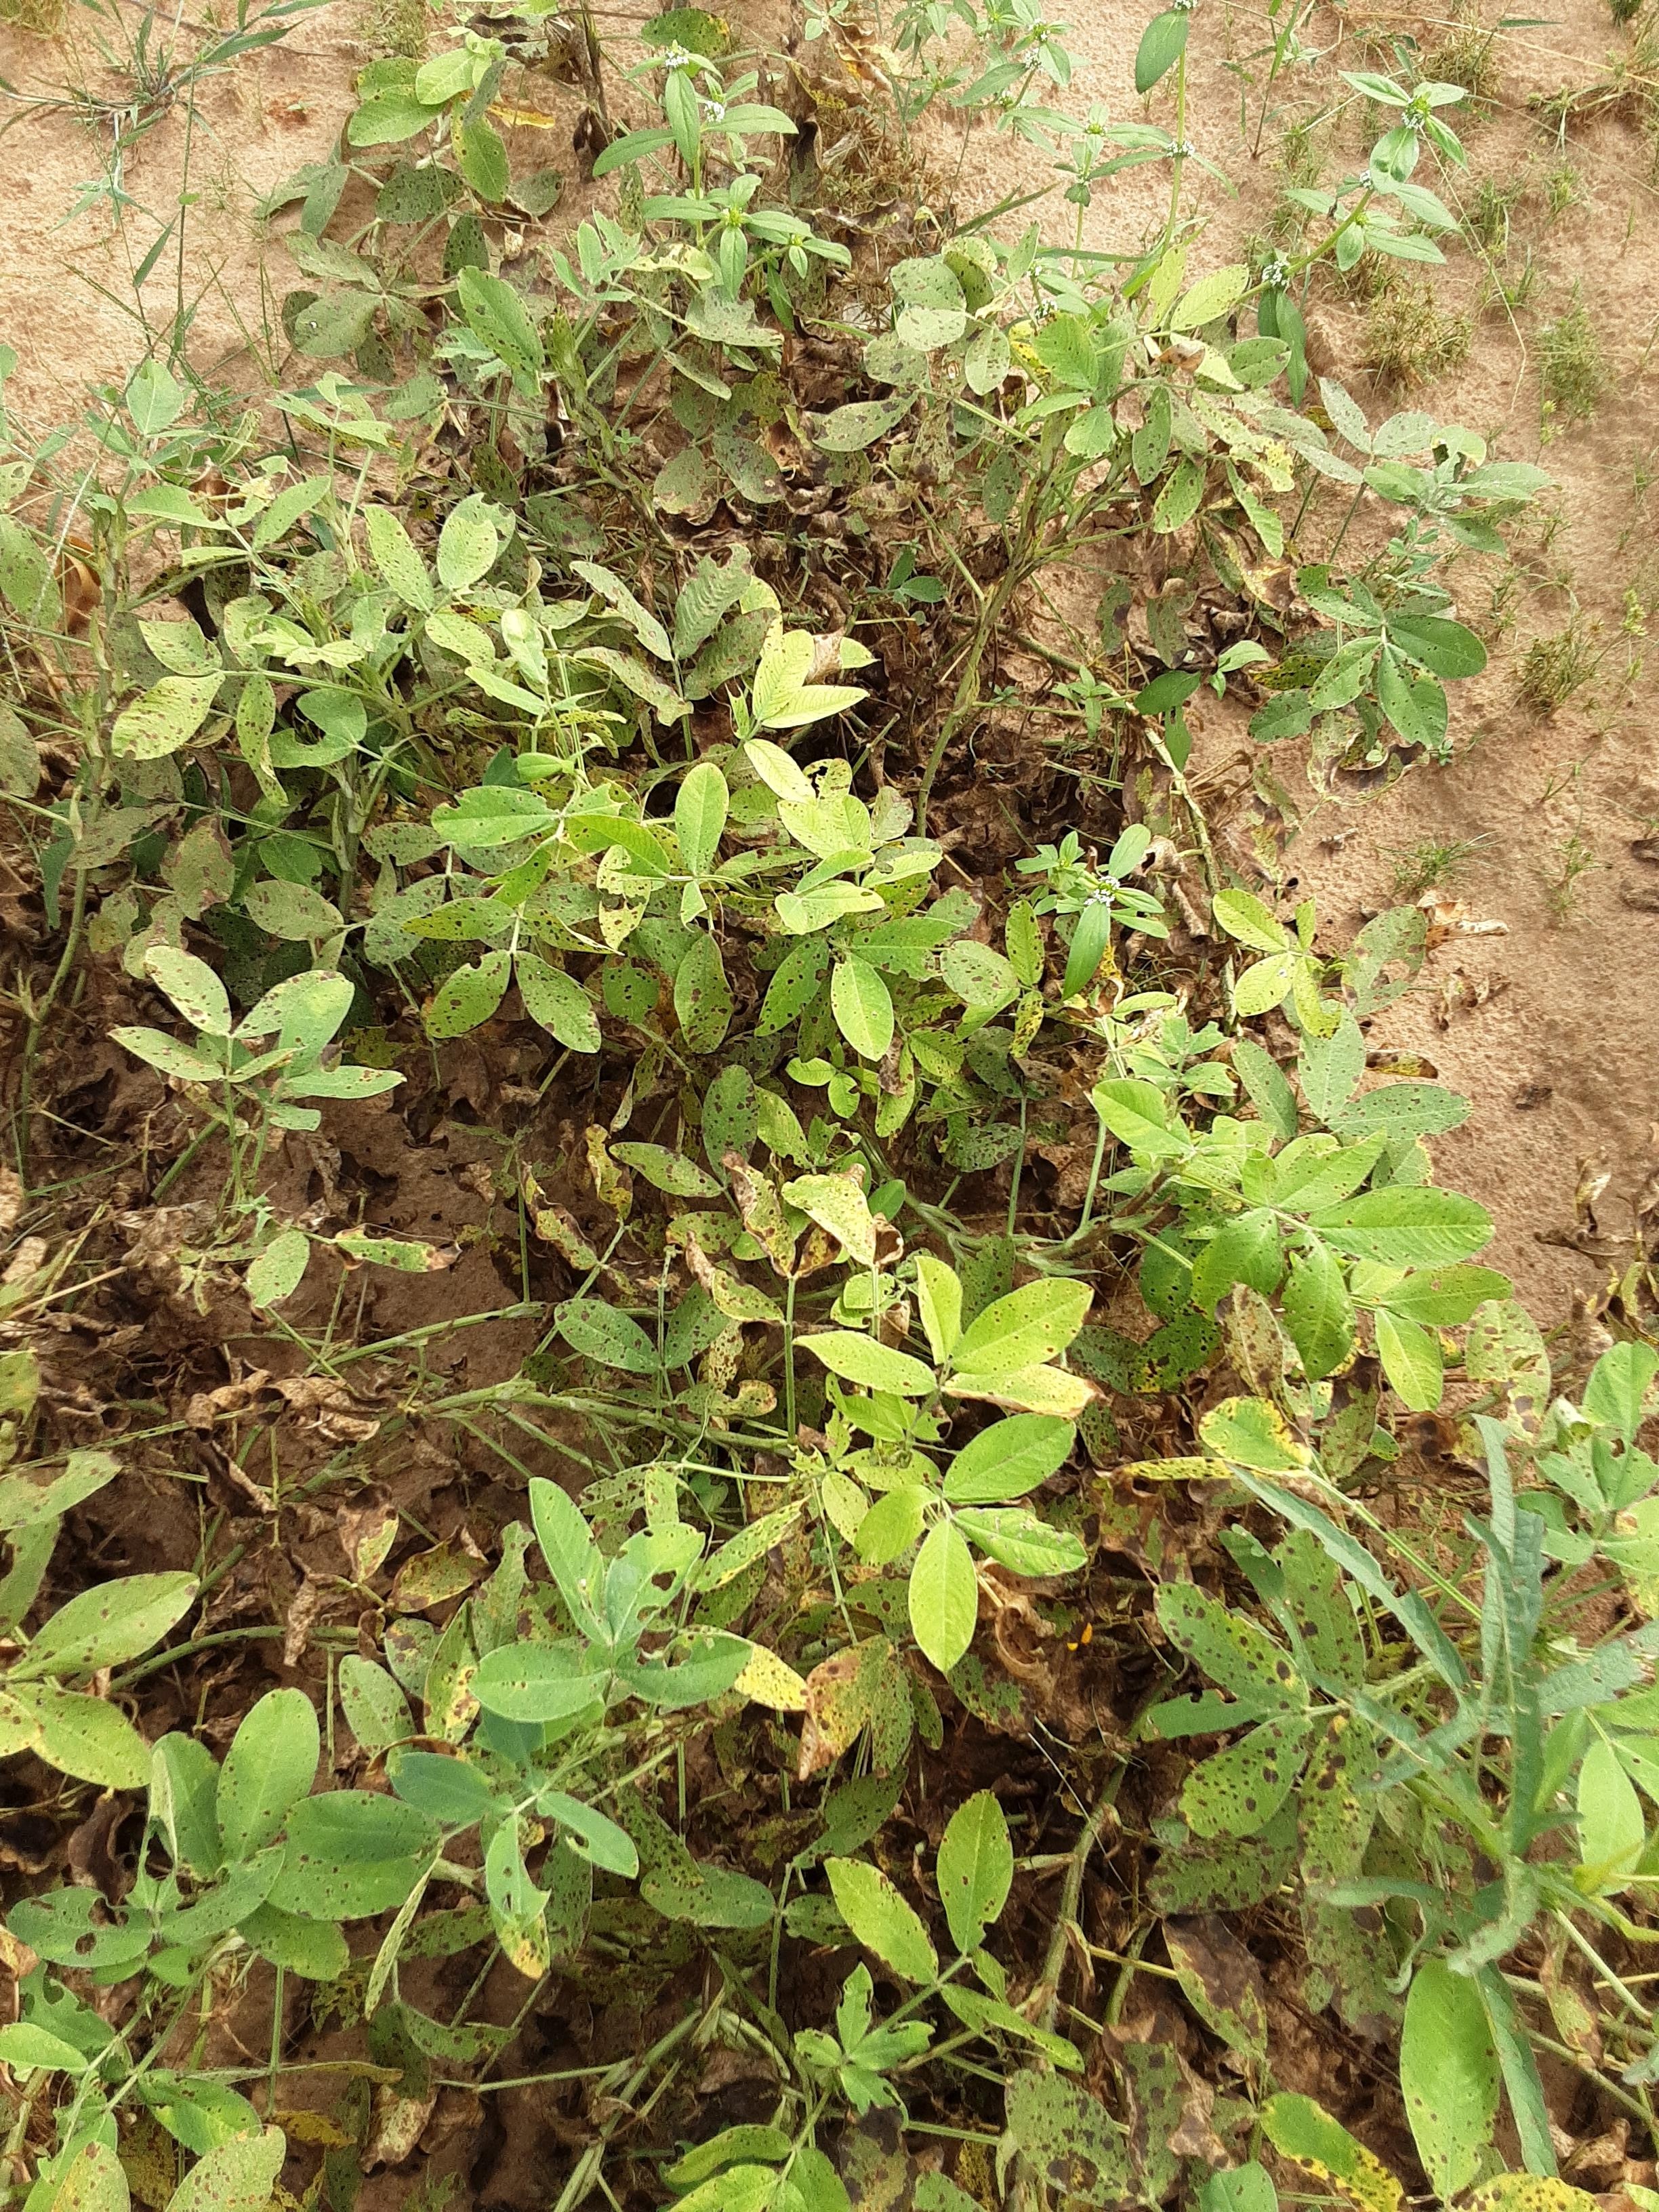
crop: groundnut
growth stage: flowering
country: Senegal
